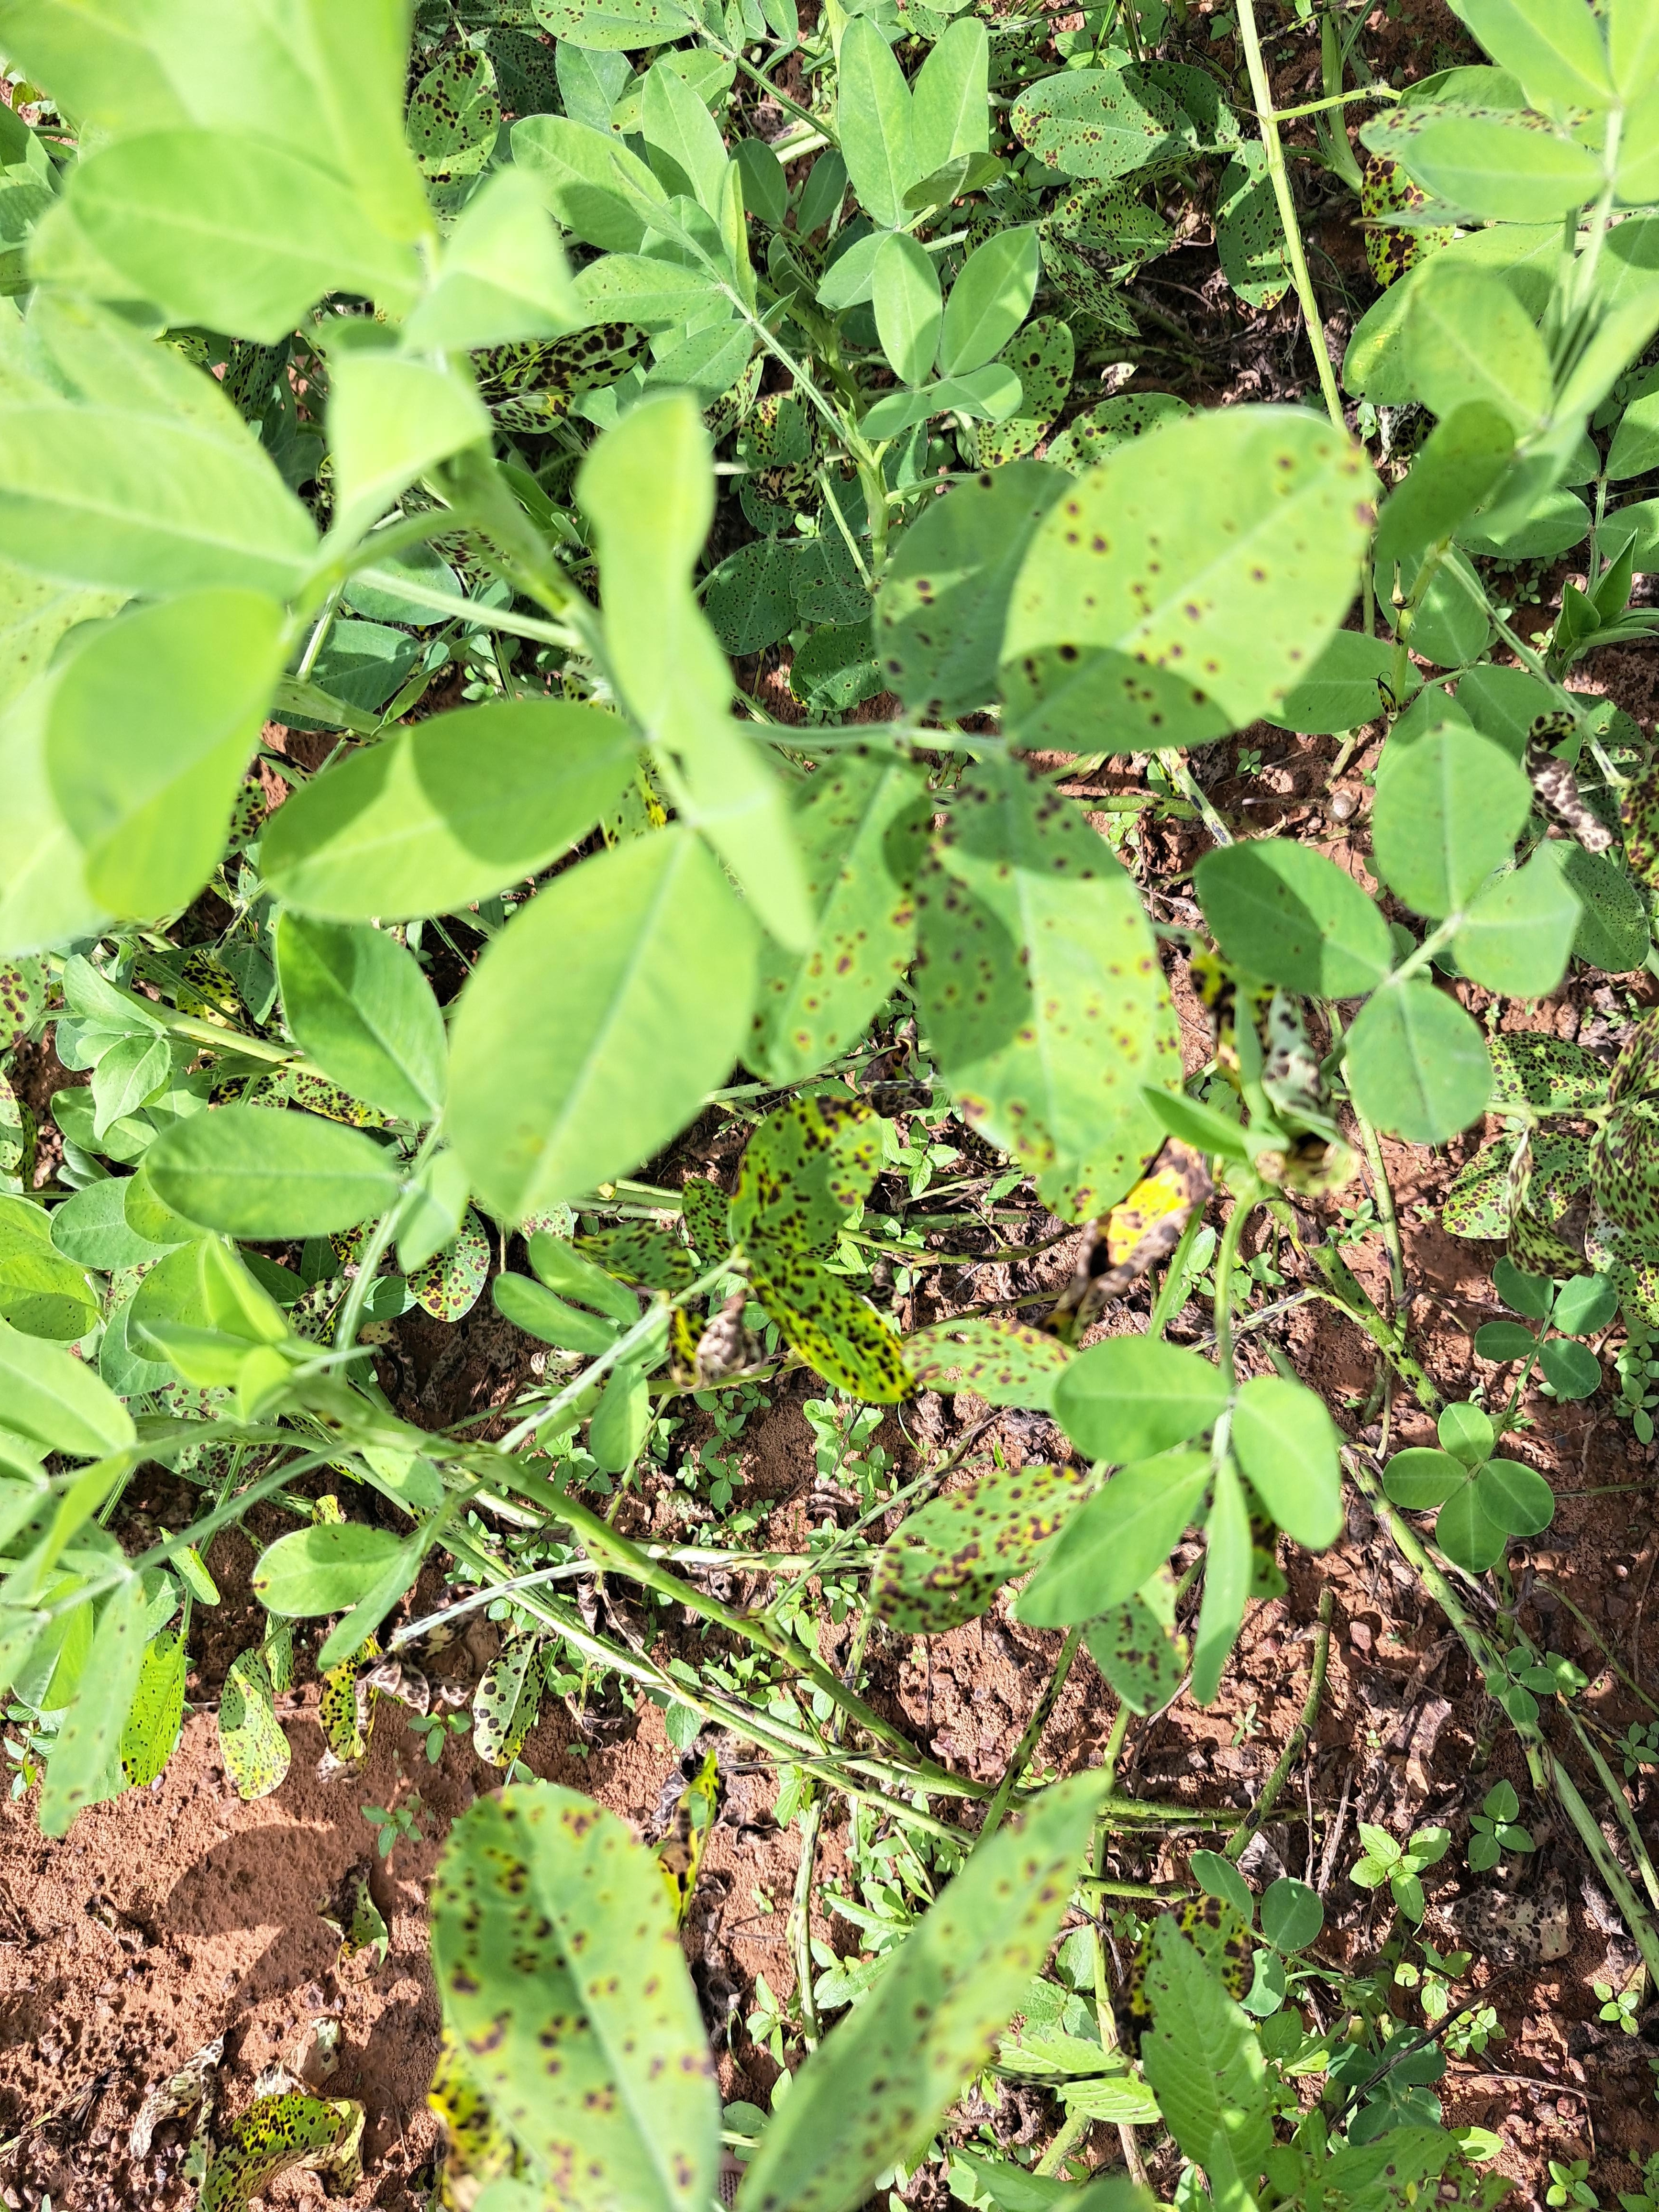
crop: groundnut
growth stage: development pod
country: Ghana
